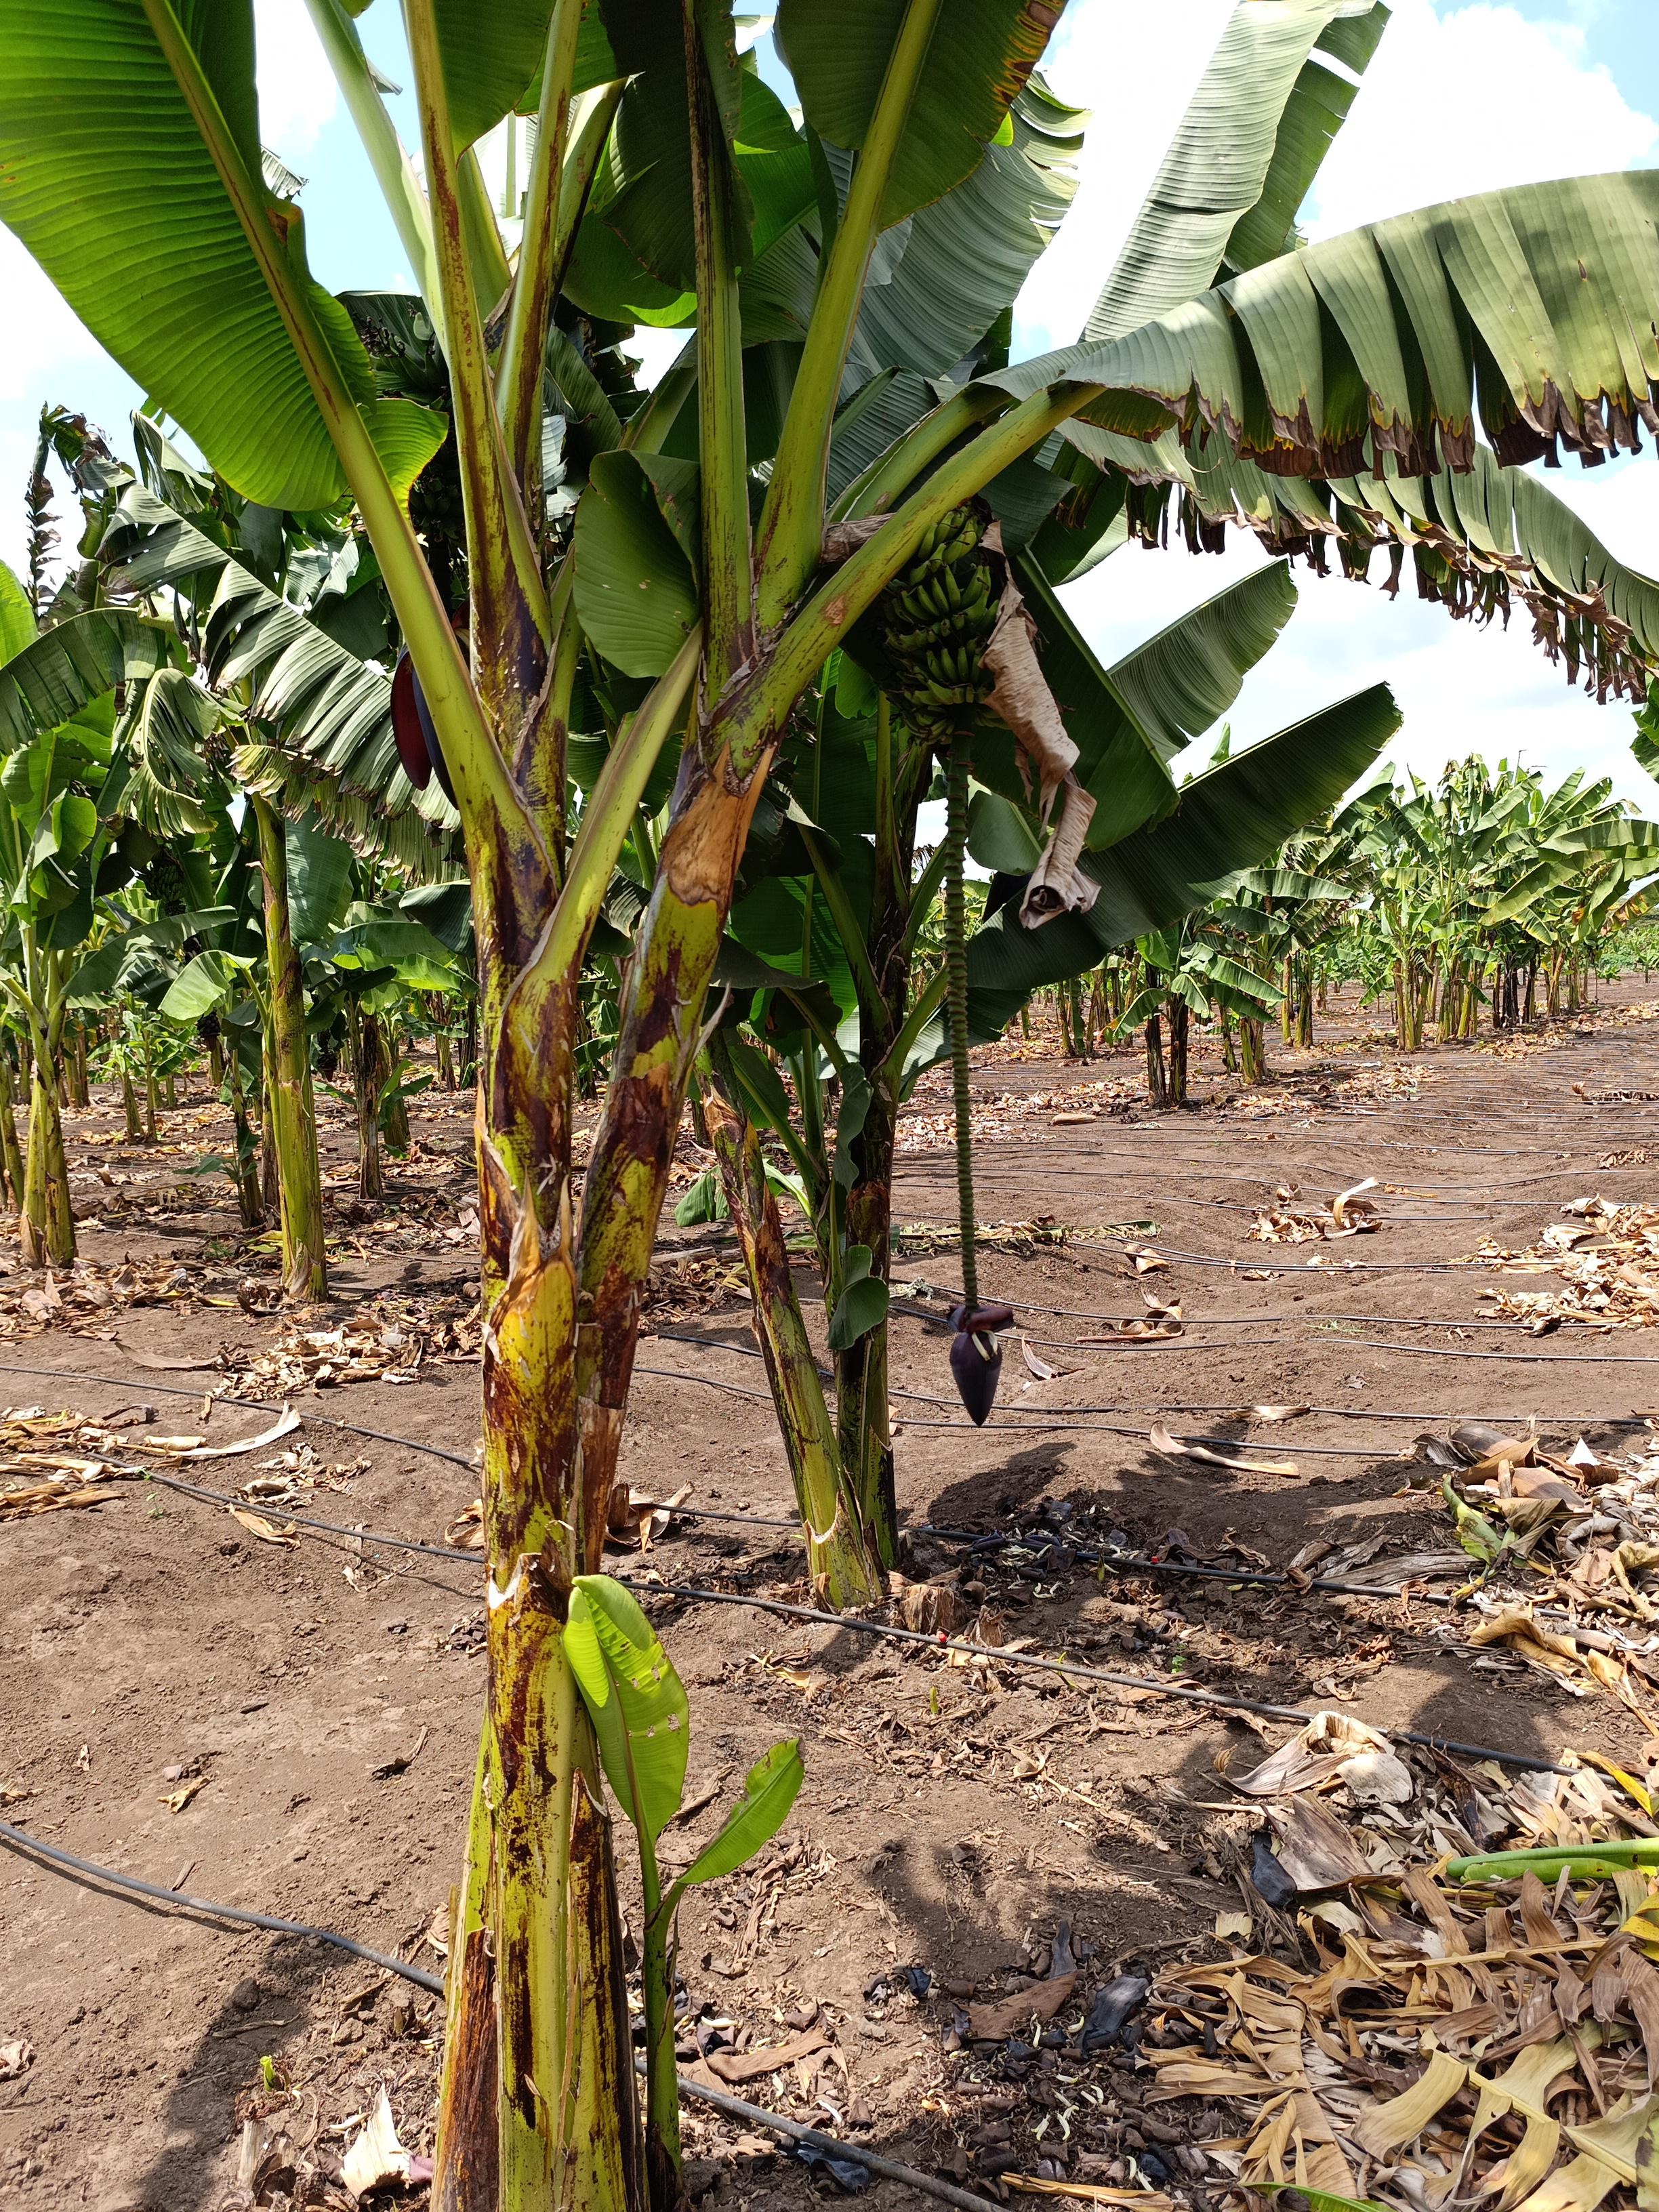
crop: banana
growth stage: development fruit
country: Tanzania
